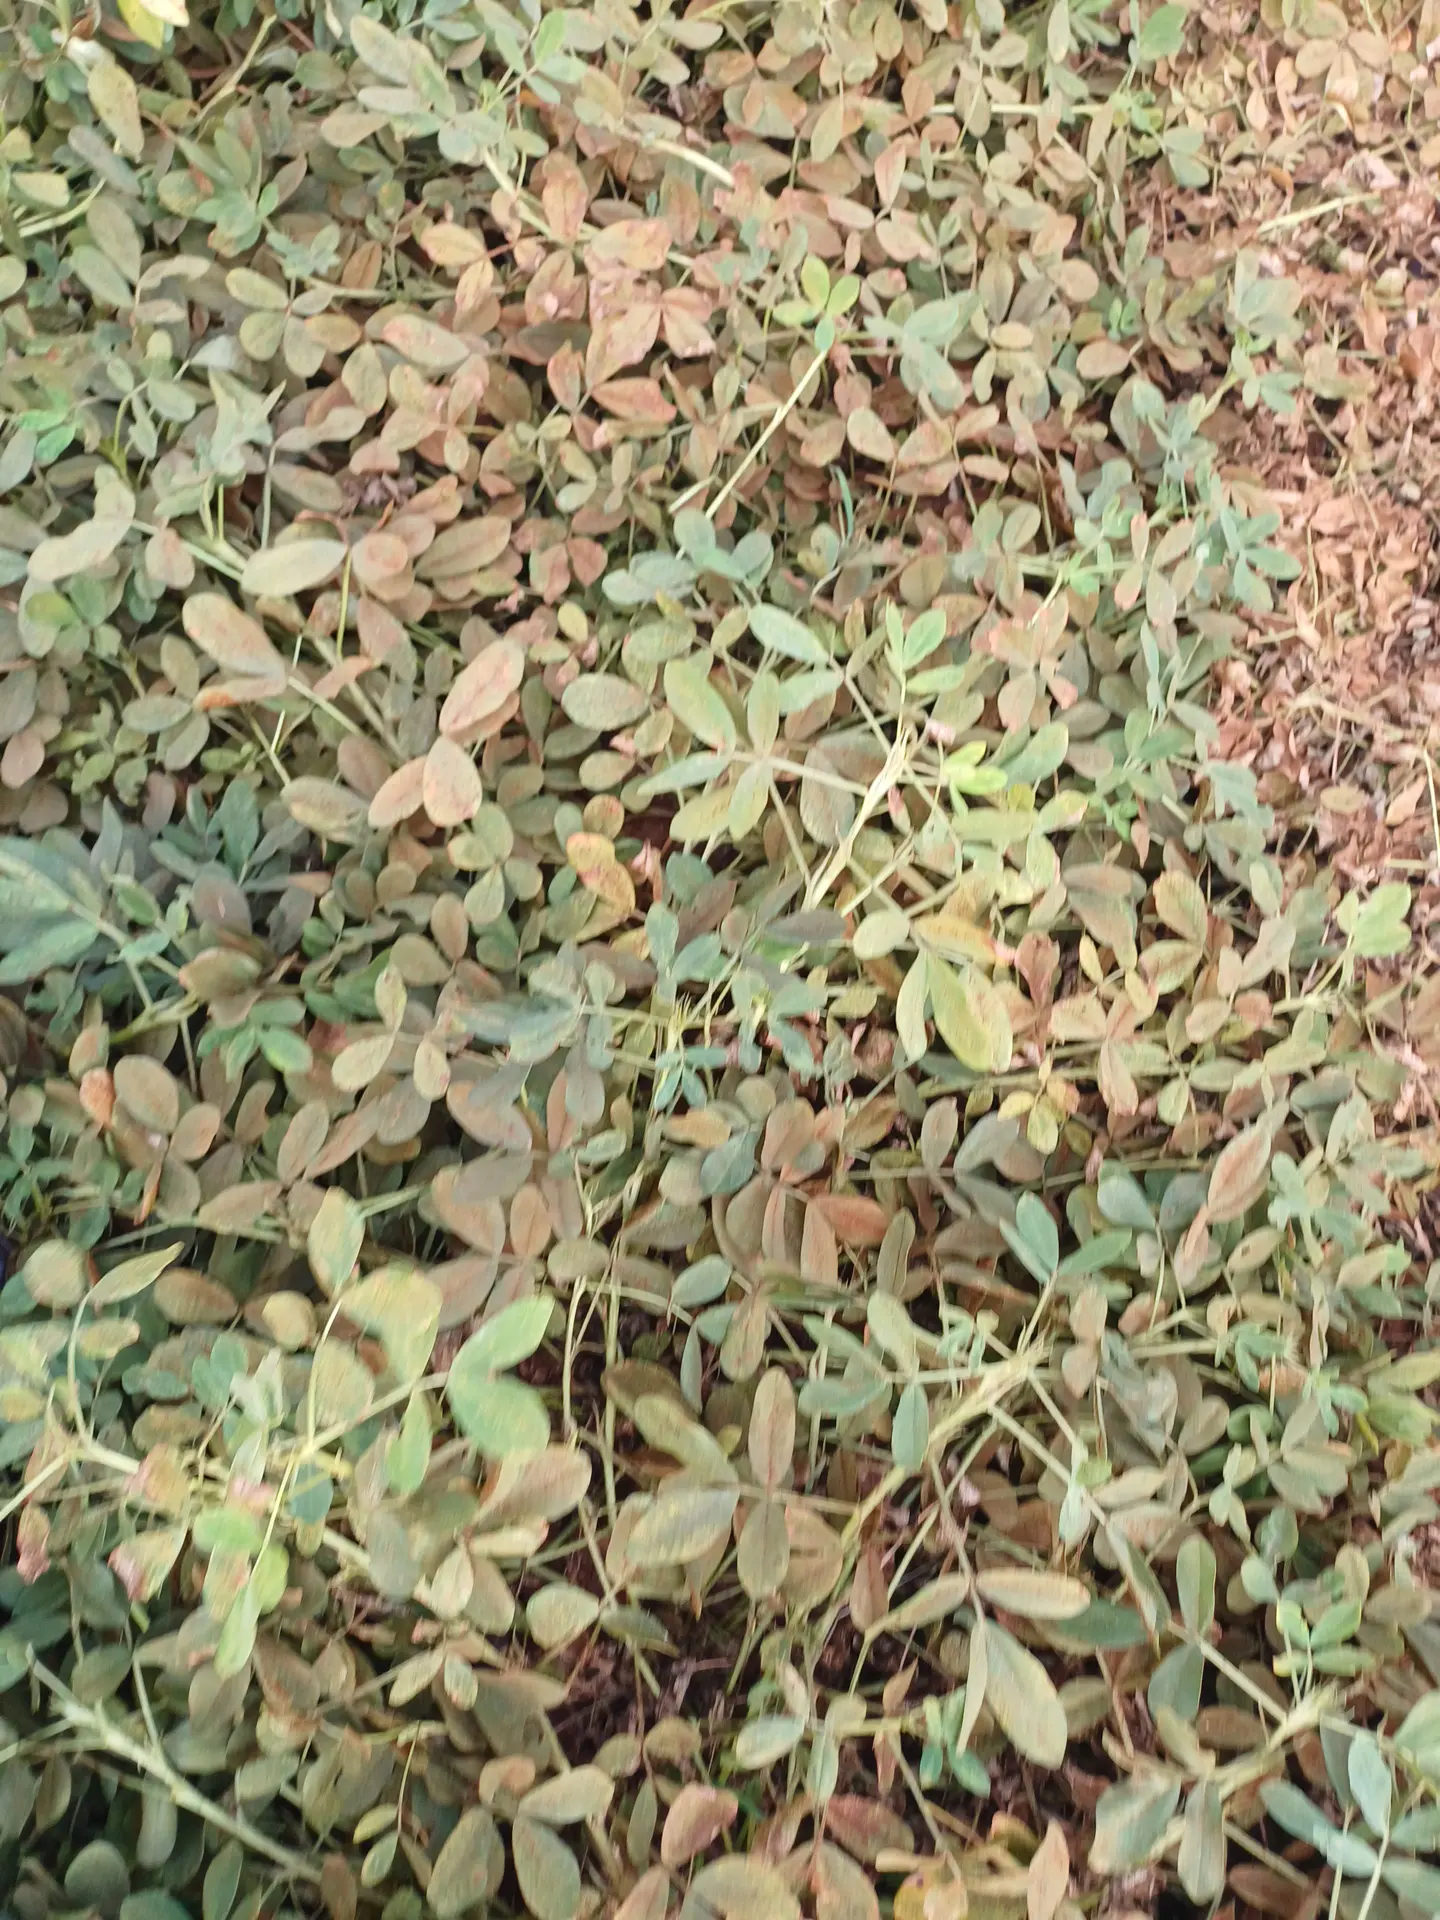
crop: groundnut
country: Kenya
